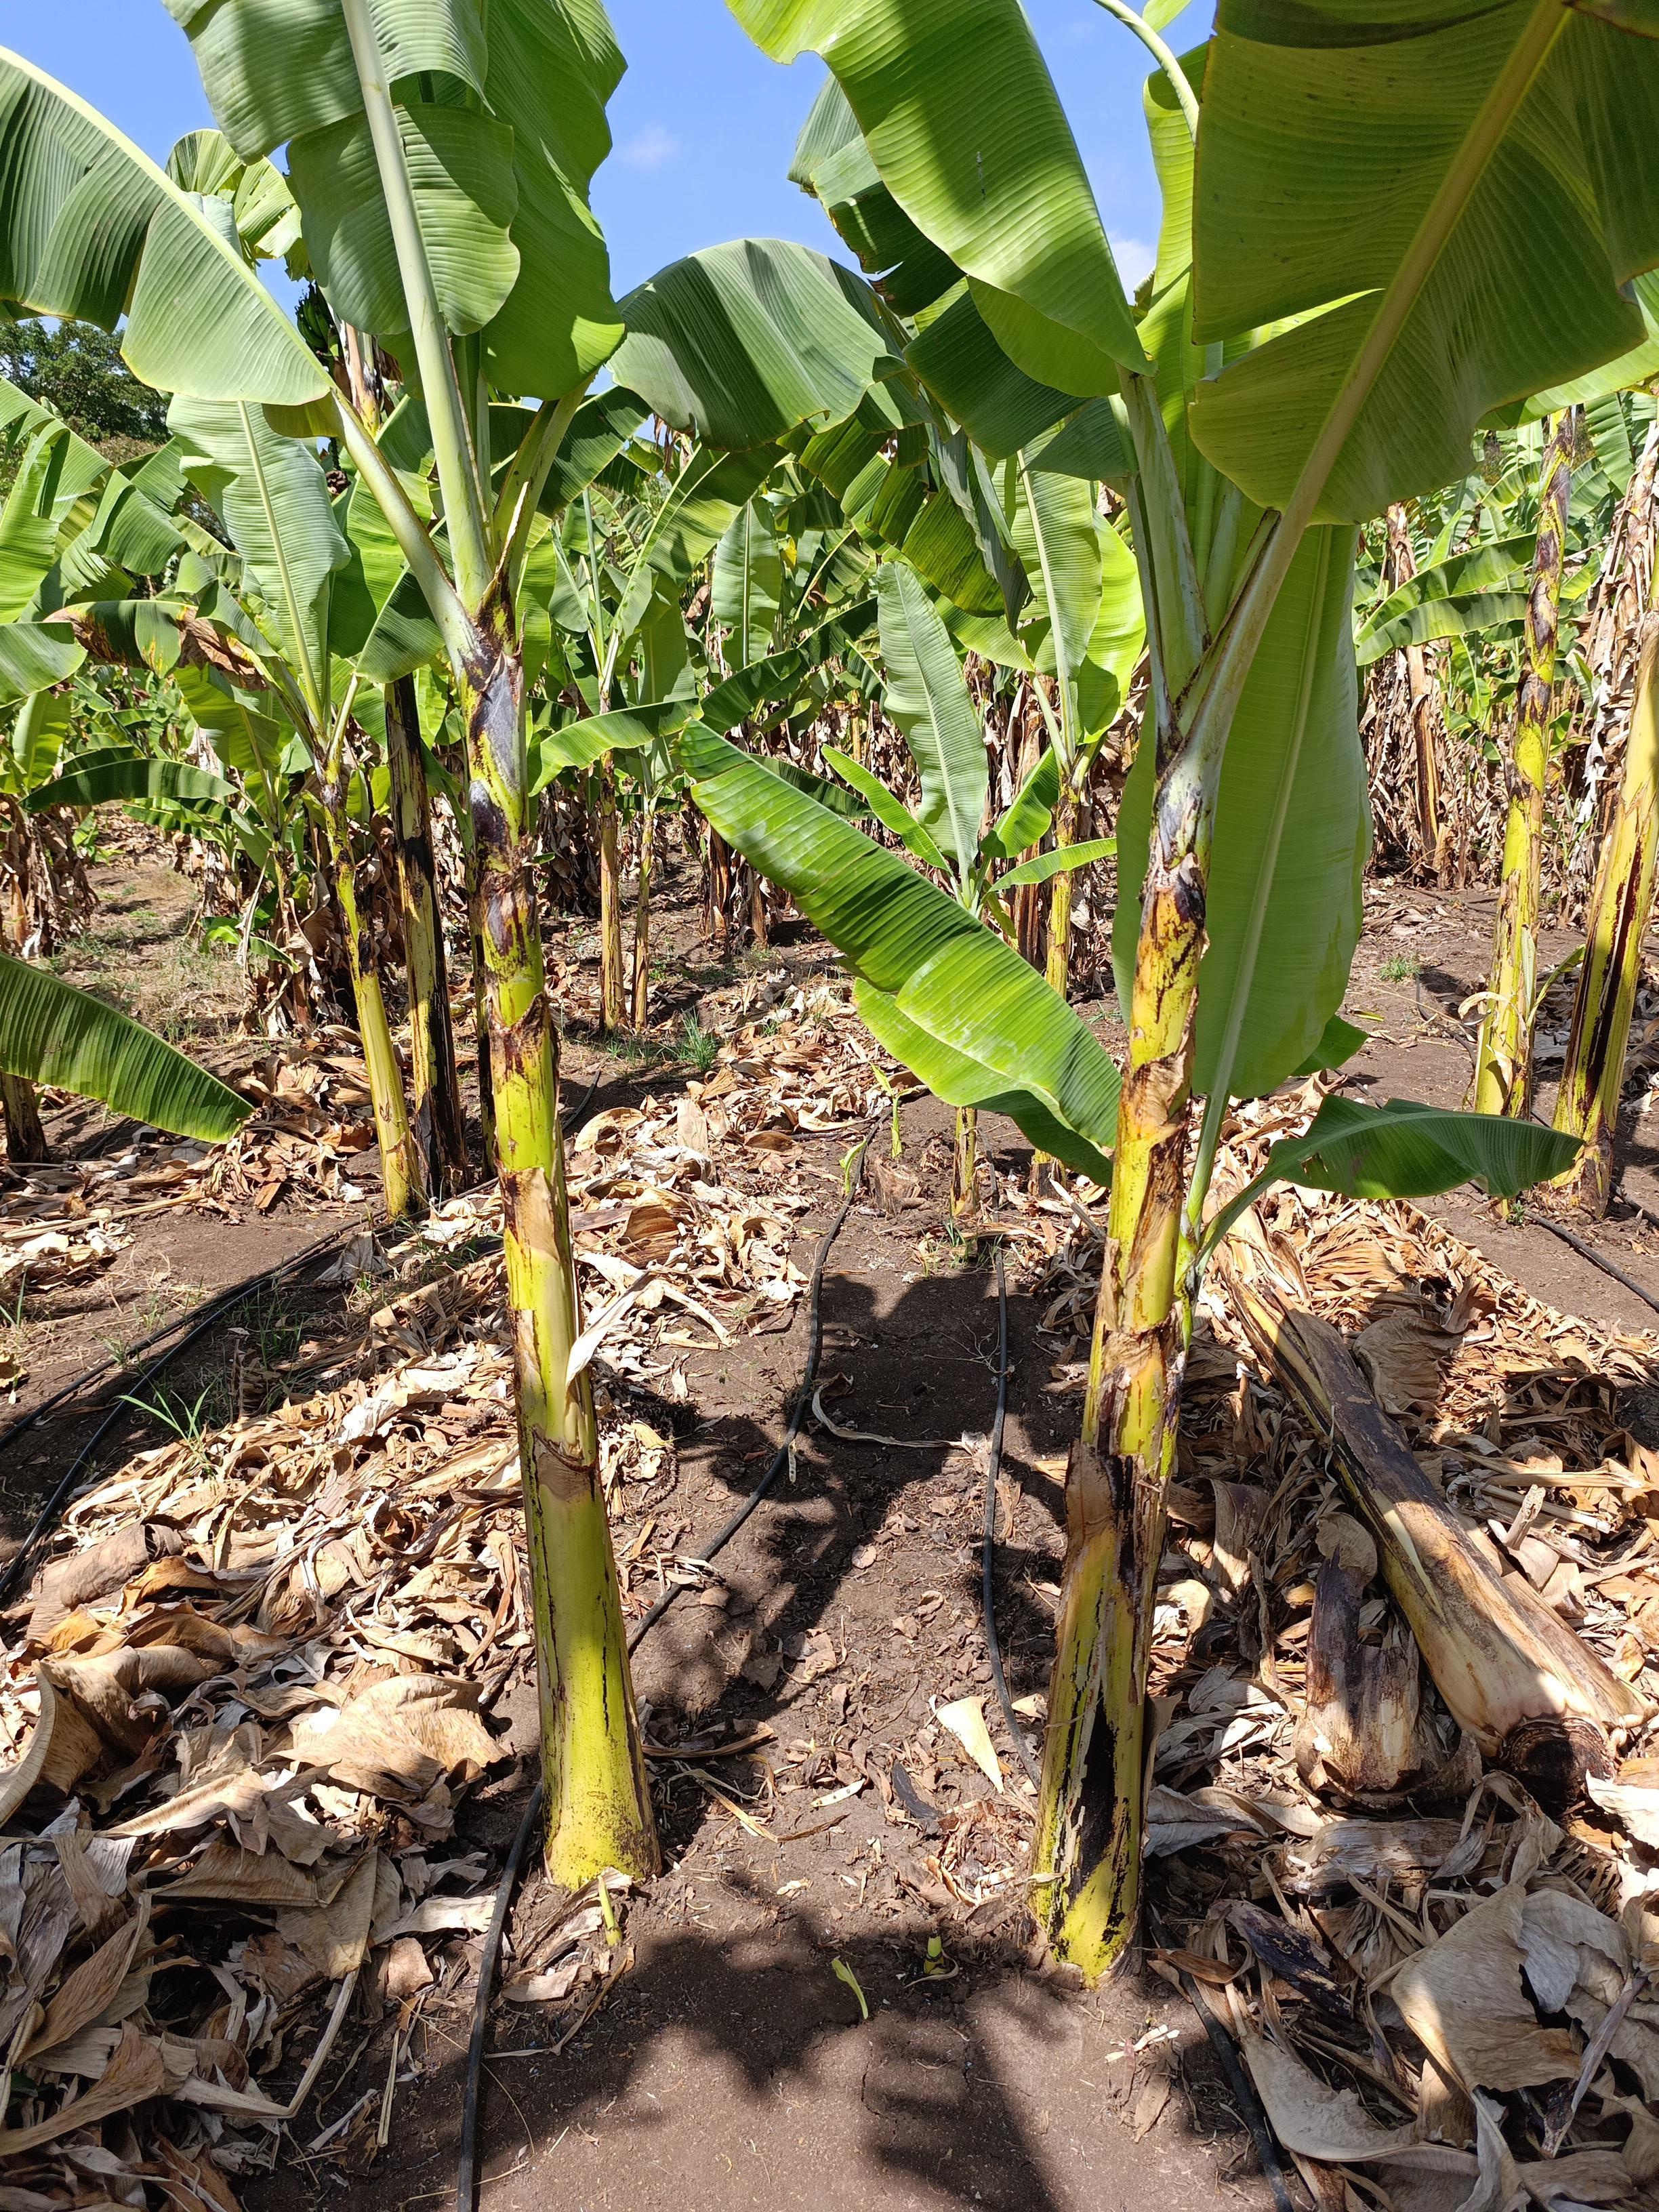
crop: banana
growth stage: vegetative
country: Tanzania
